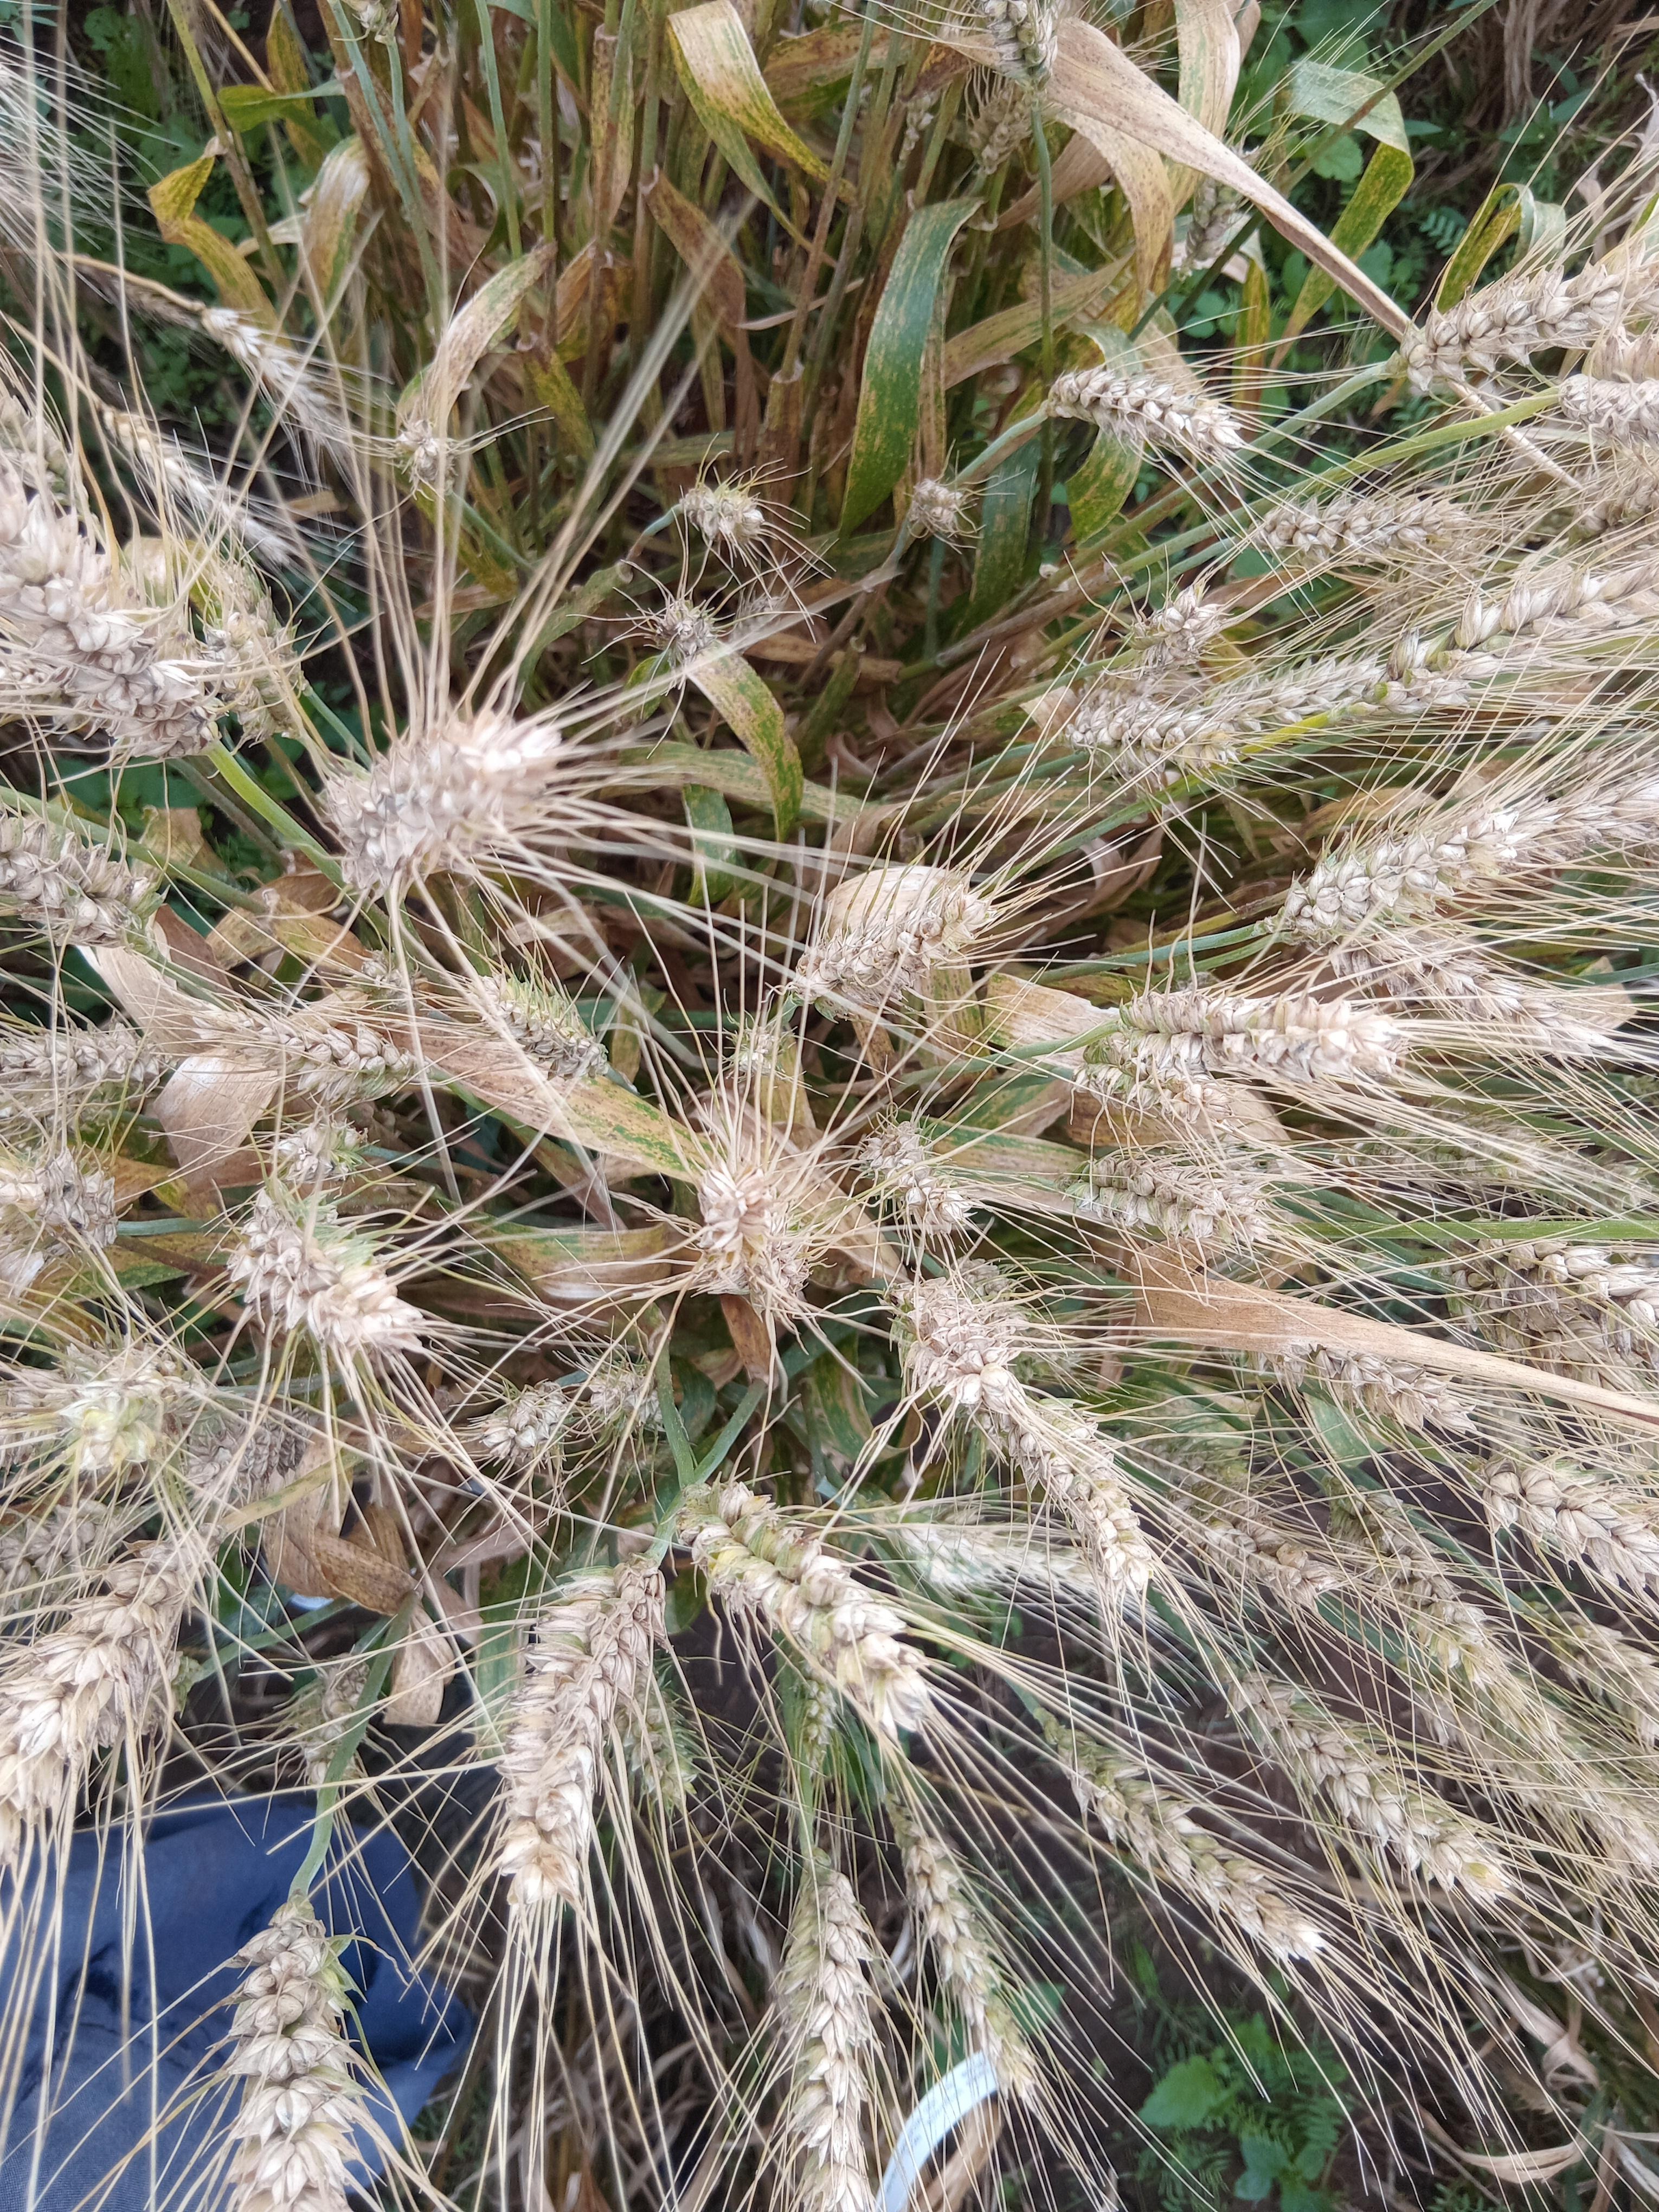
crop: wheat
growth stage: maturity
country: Kenya
